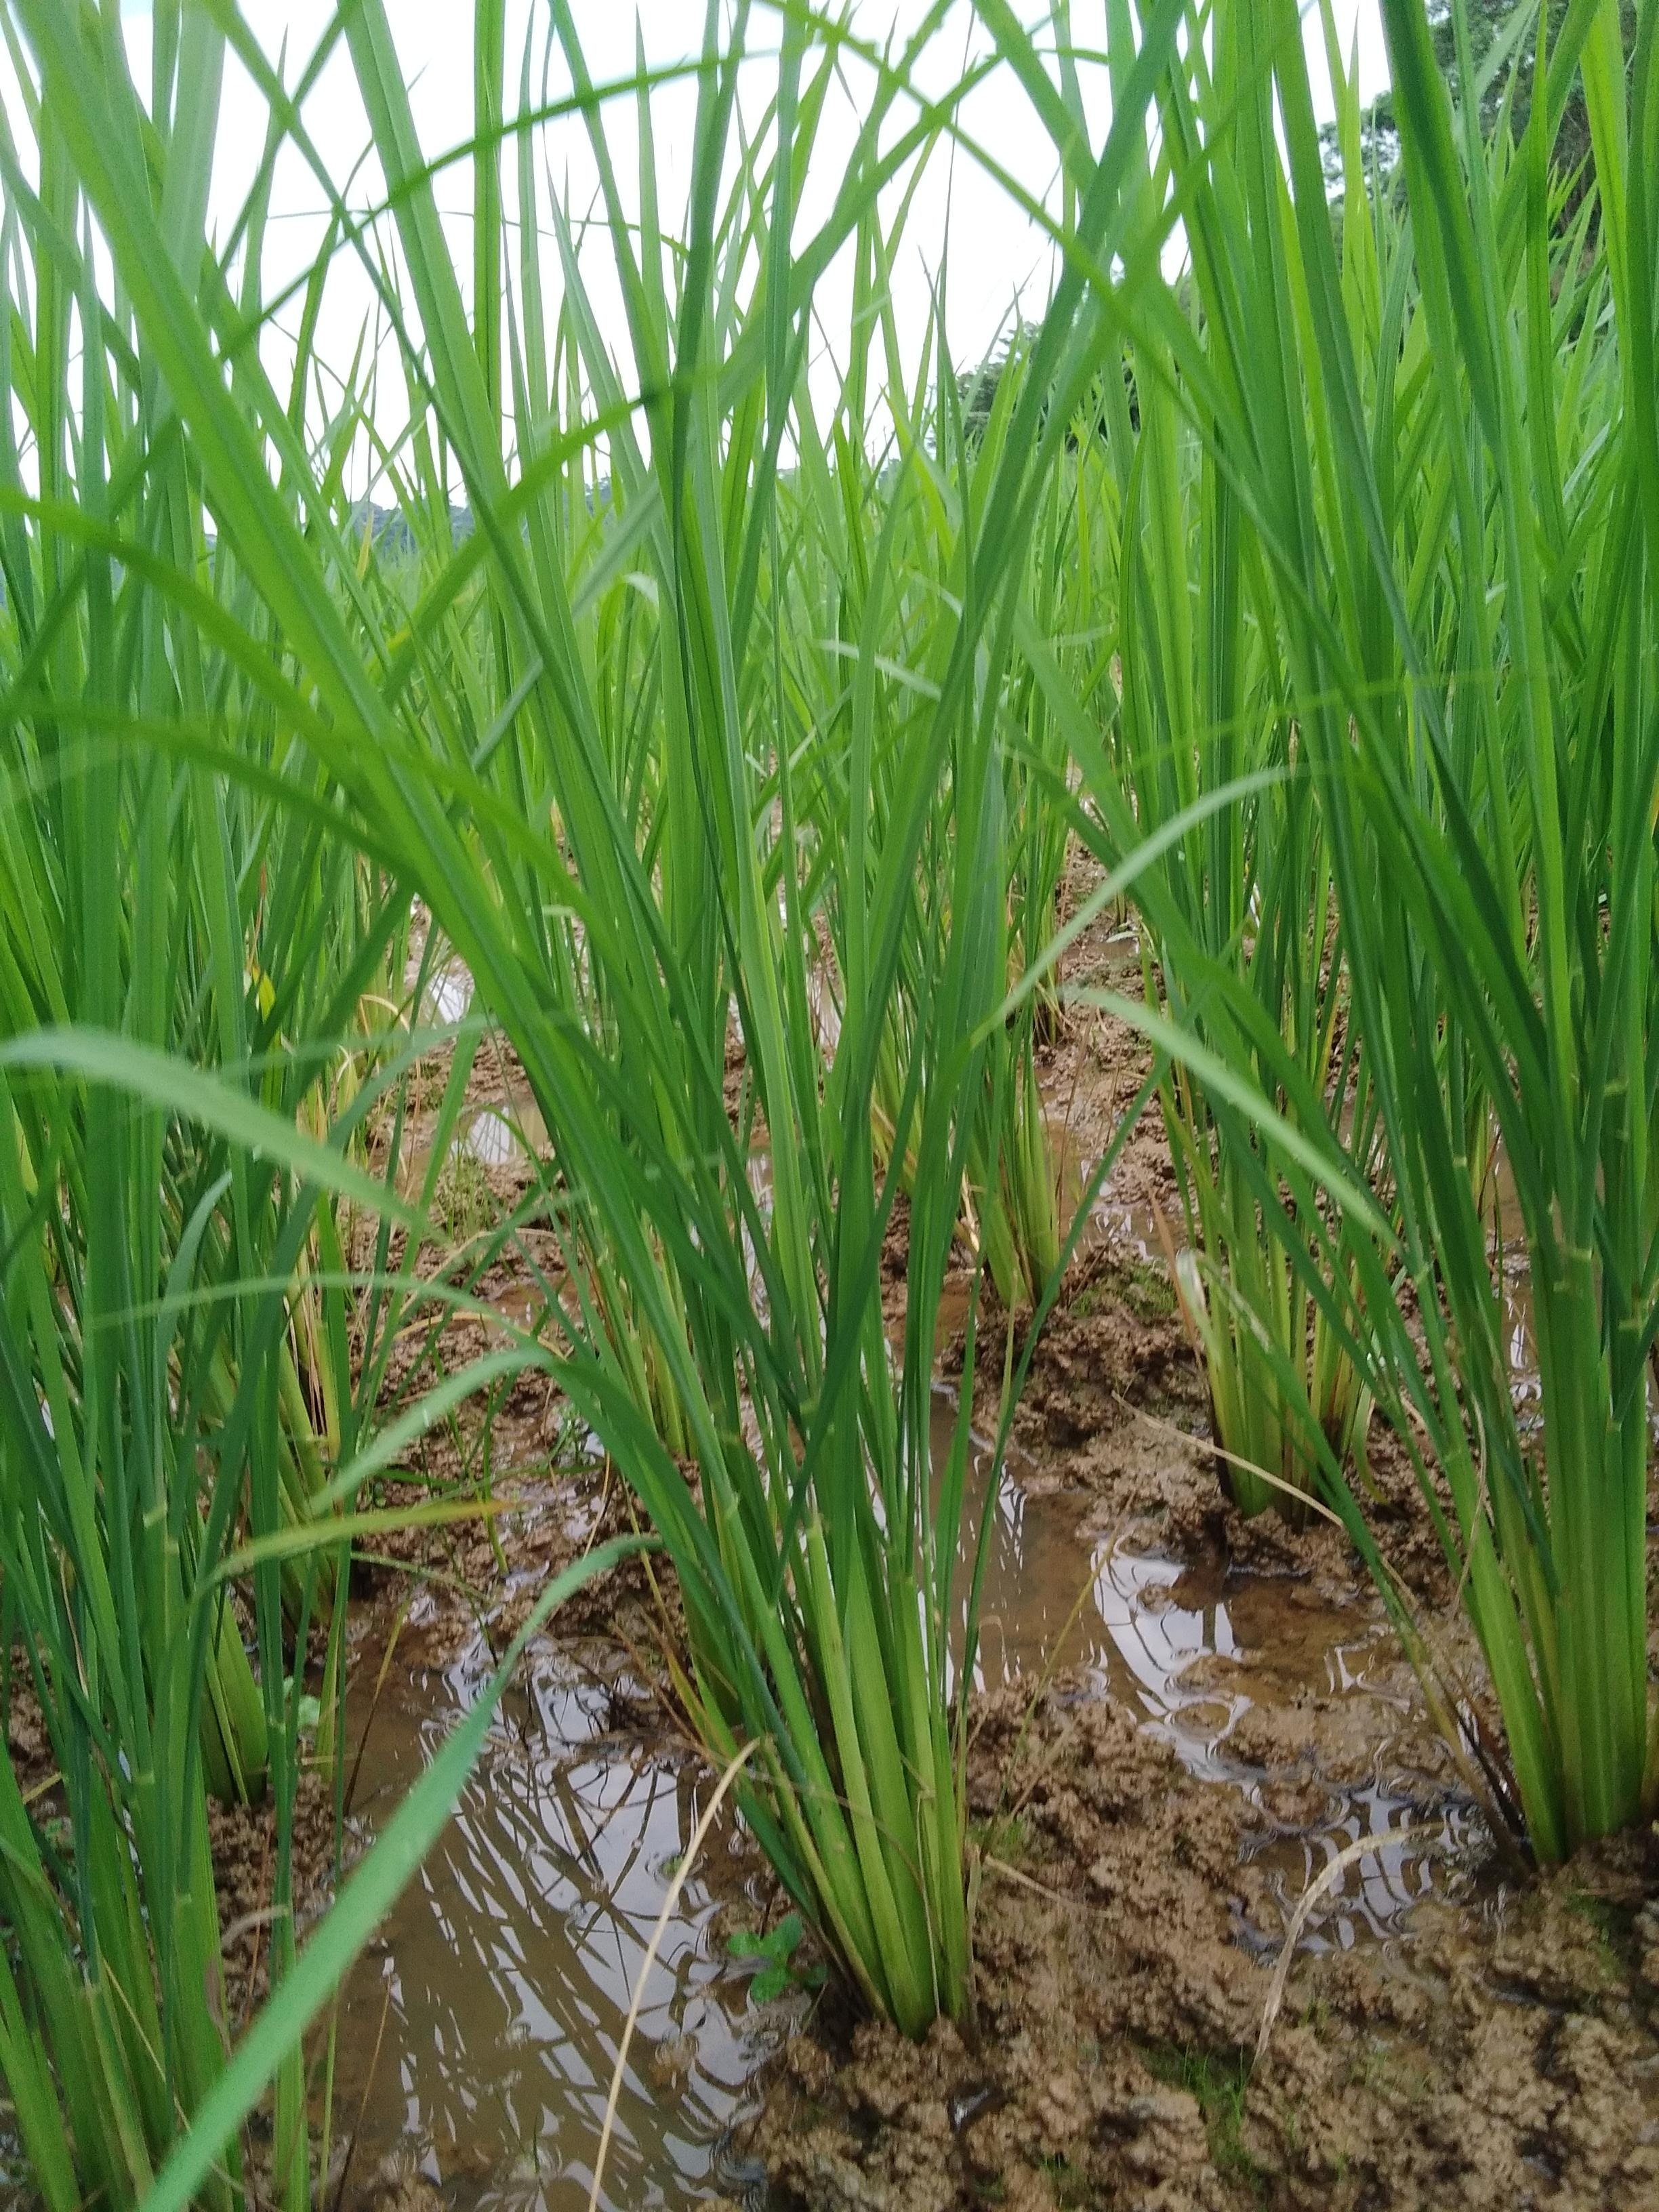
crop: rice
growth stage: vegetative
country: Nigeria
